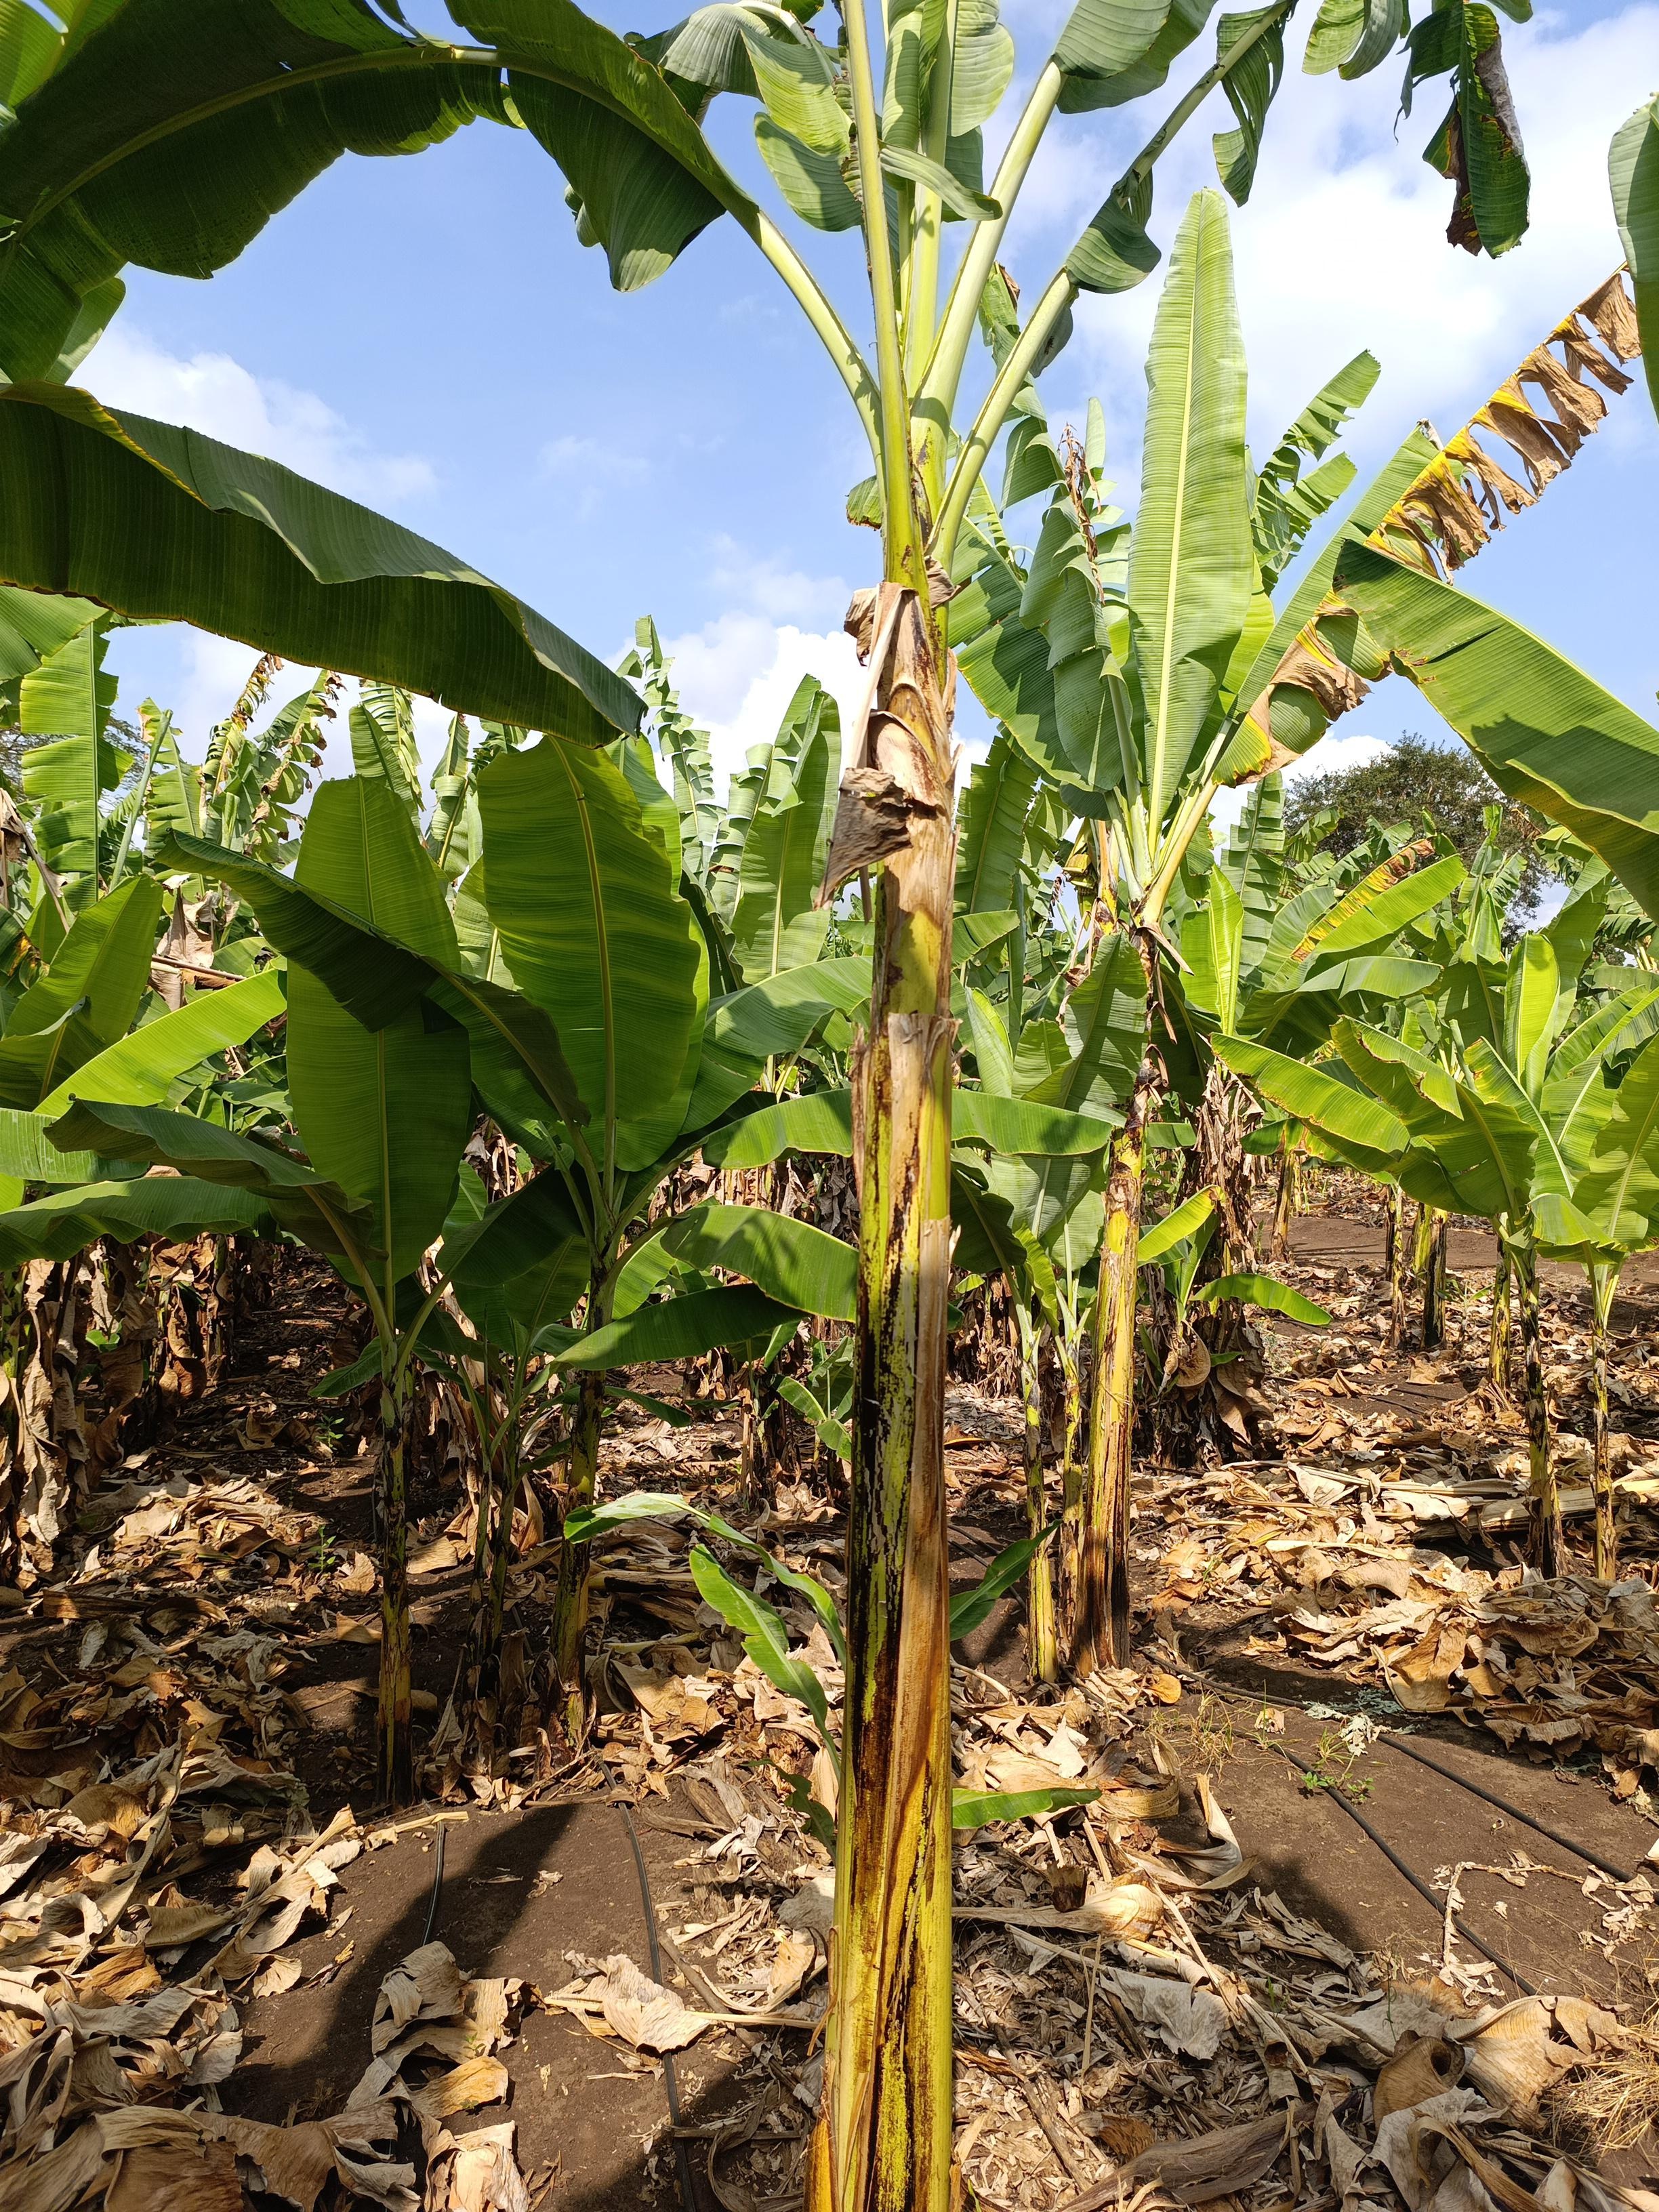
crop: banana
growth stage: vegetative
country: Tanzania
